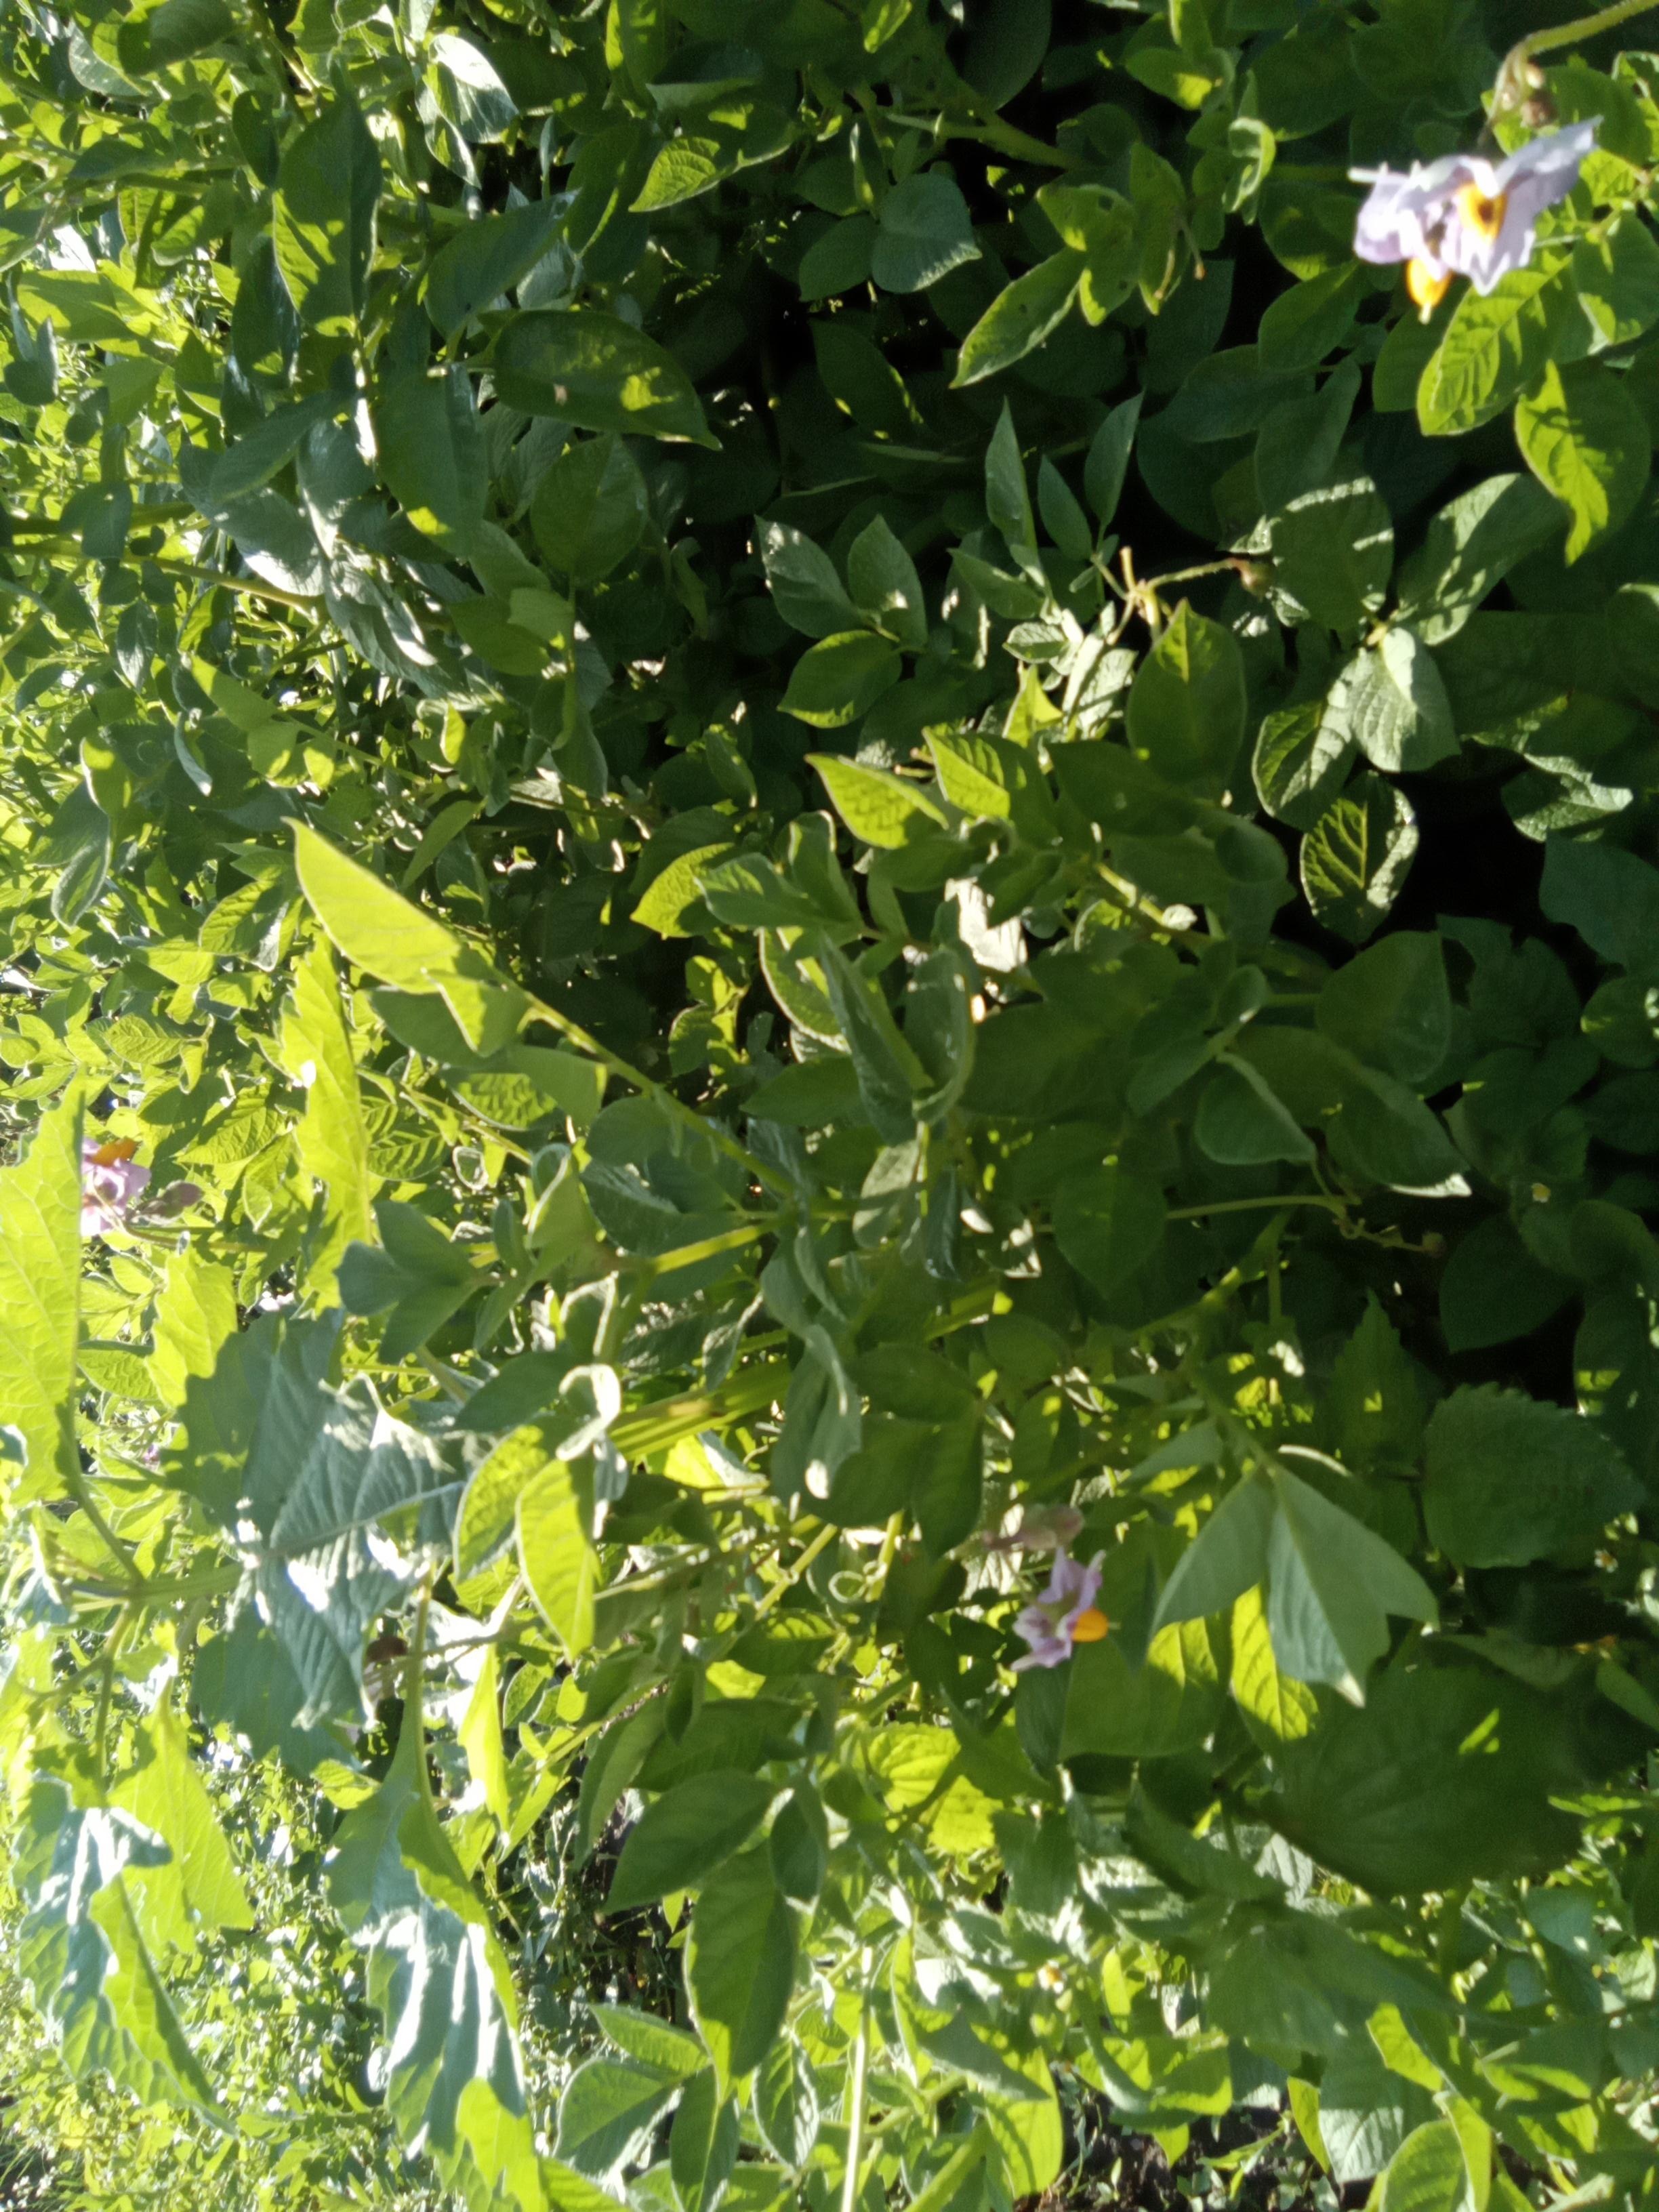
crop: potato
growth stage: flowering
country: Kenya
